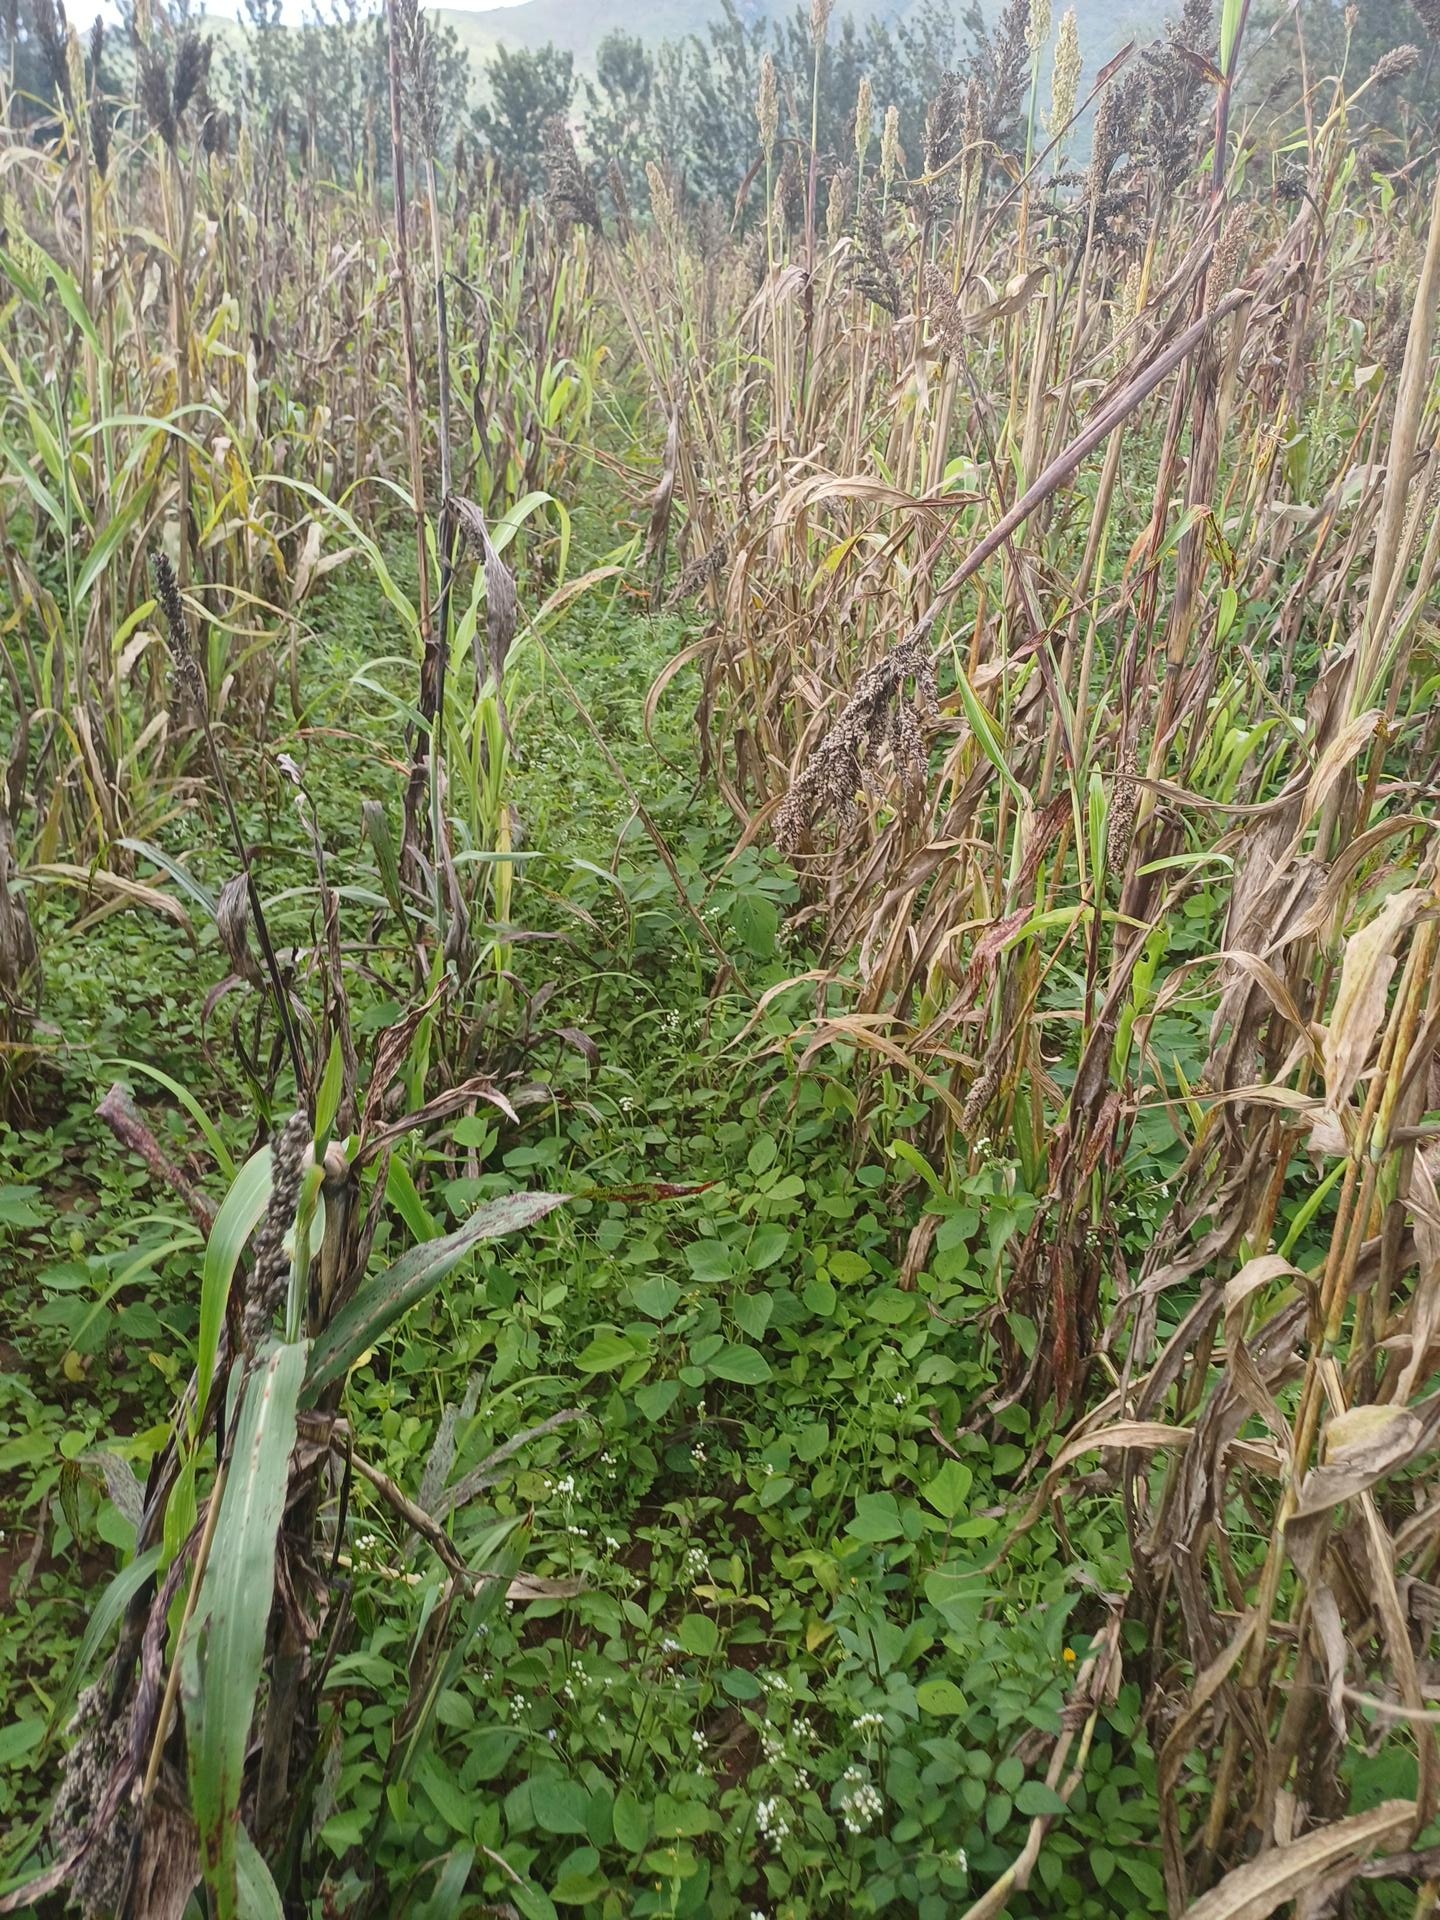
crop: sorghum
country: Kenya
